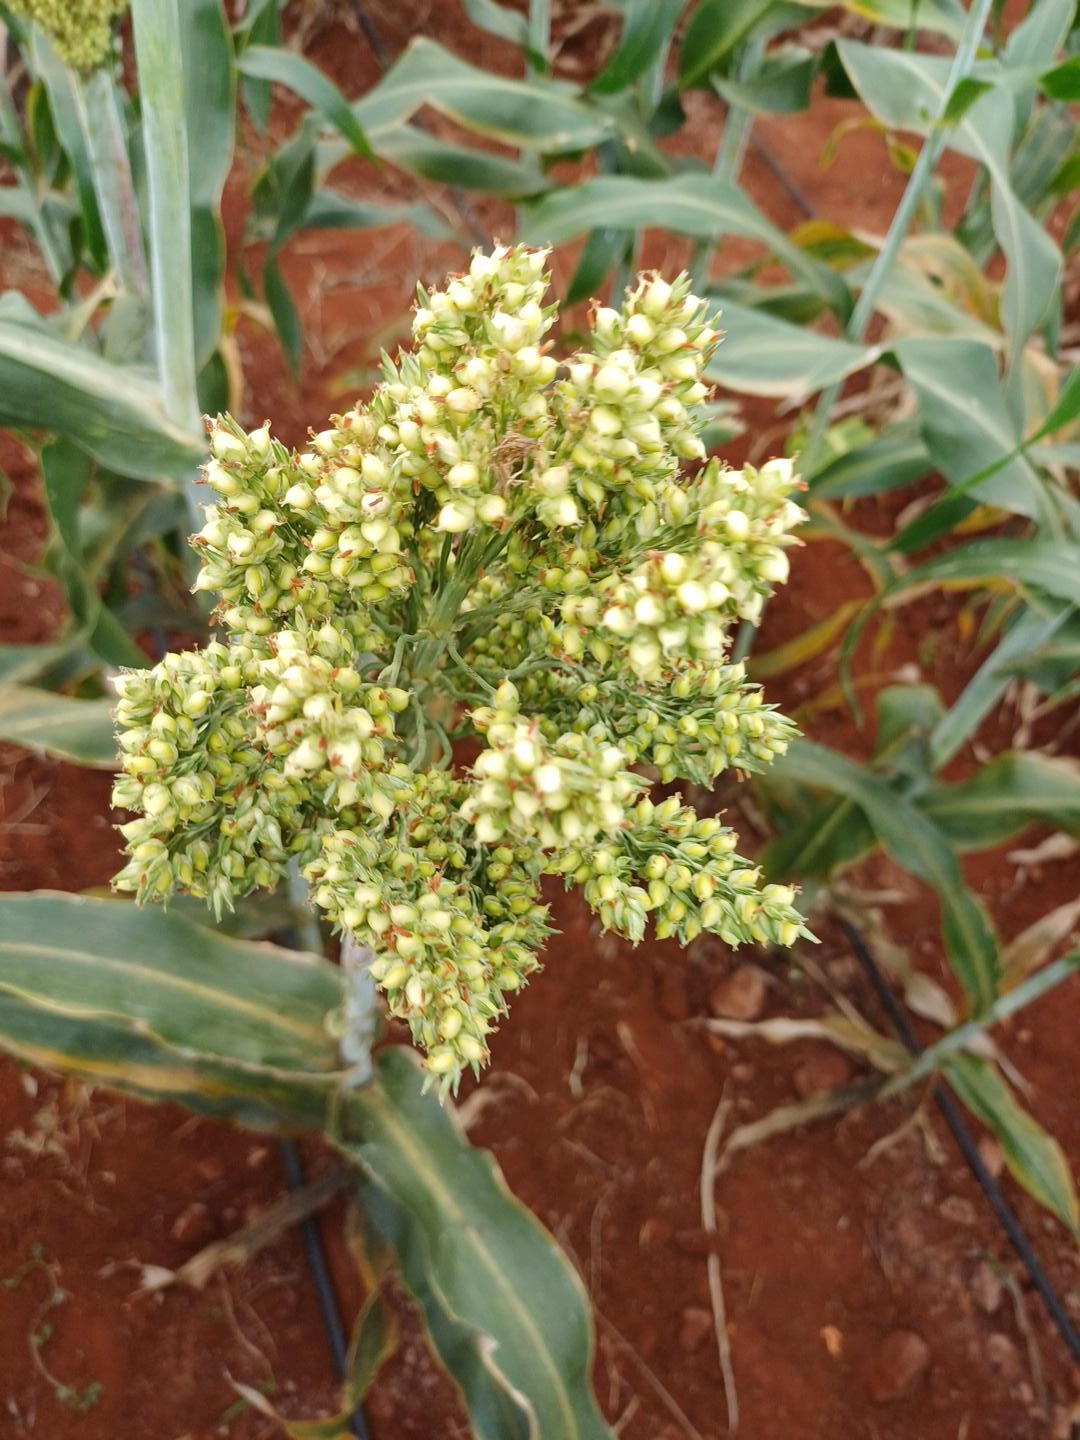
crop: sorghum
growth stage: filling grain
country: Kenya
